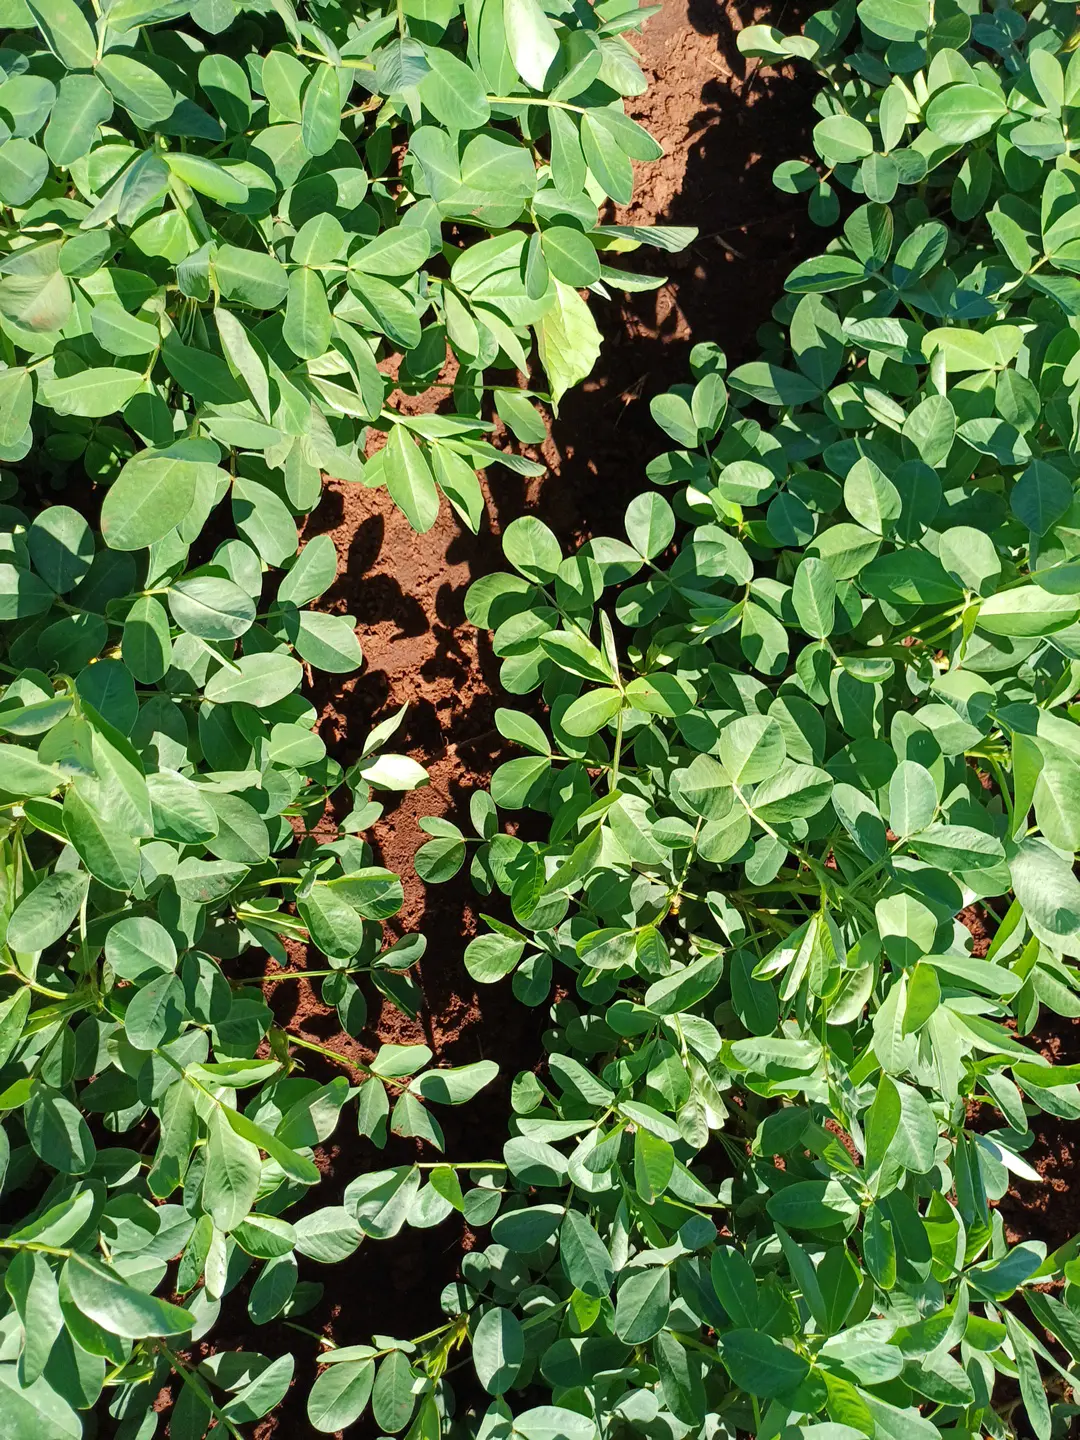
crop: groundnut
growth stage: flowering
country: Kenya
